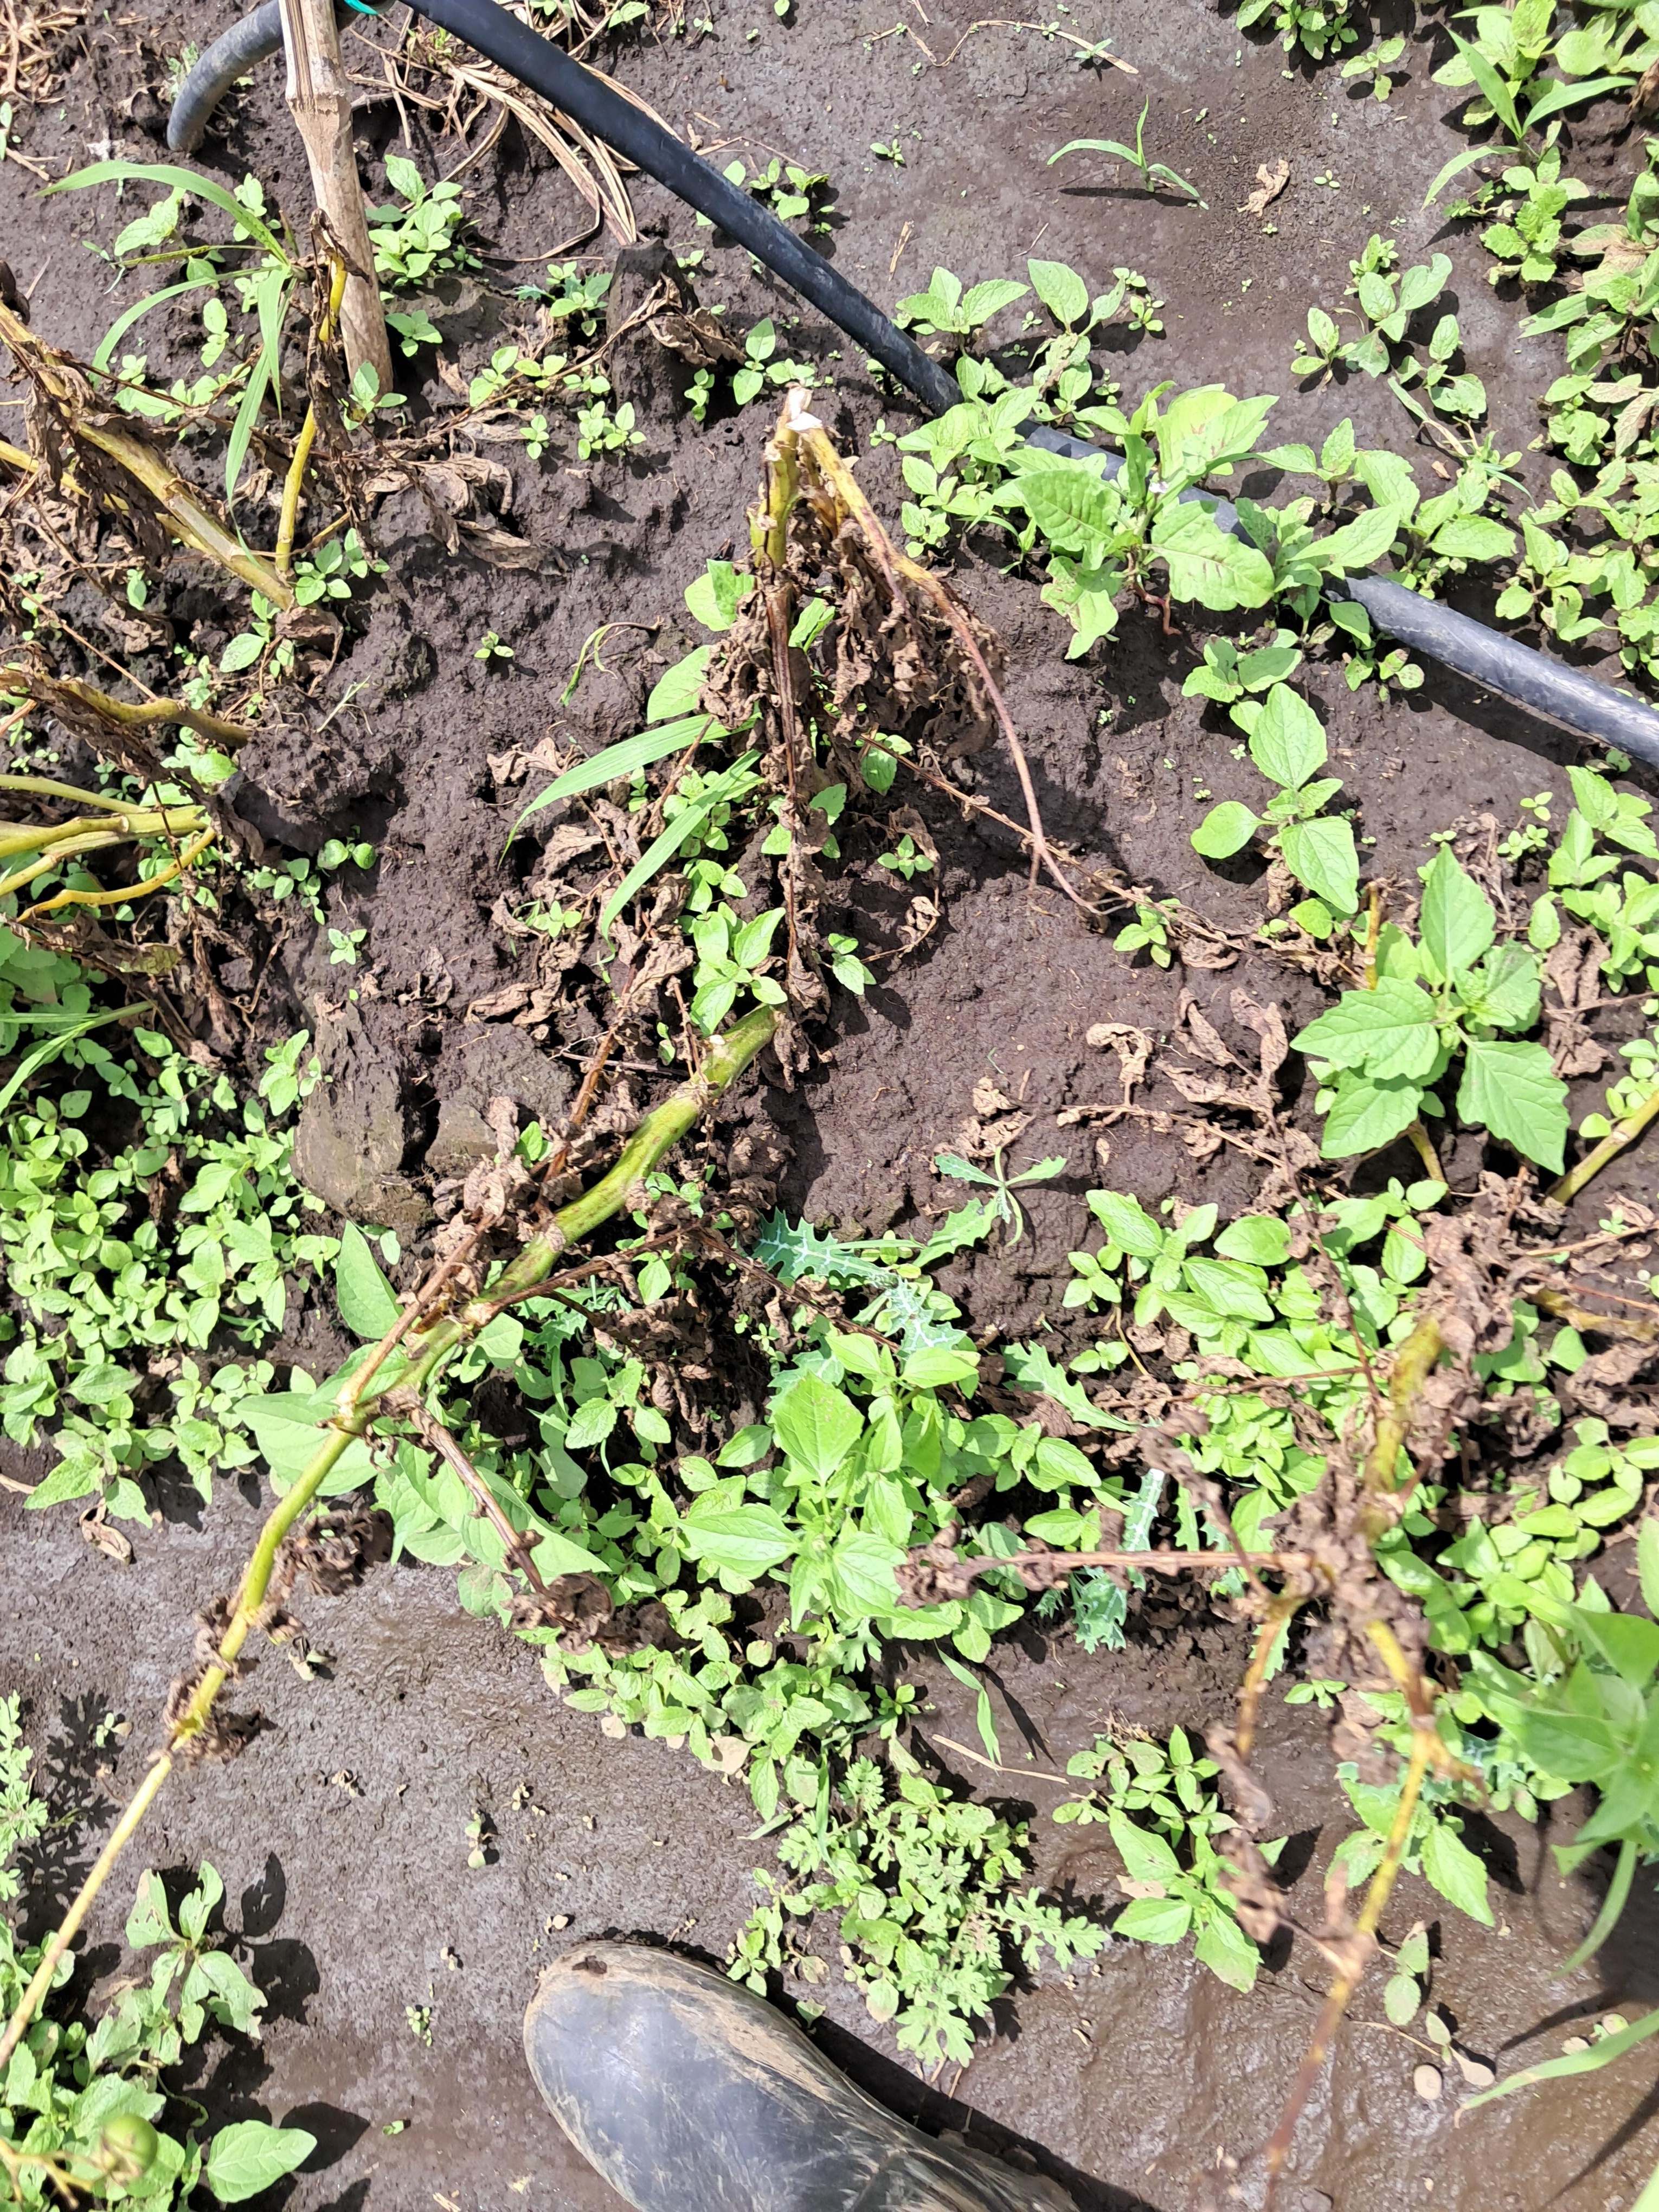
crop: potato
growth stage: flowering
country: Tanzania
